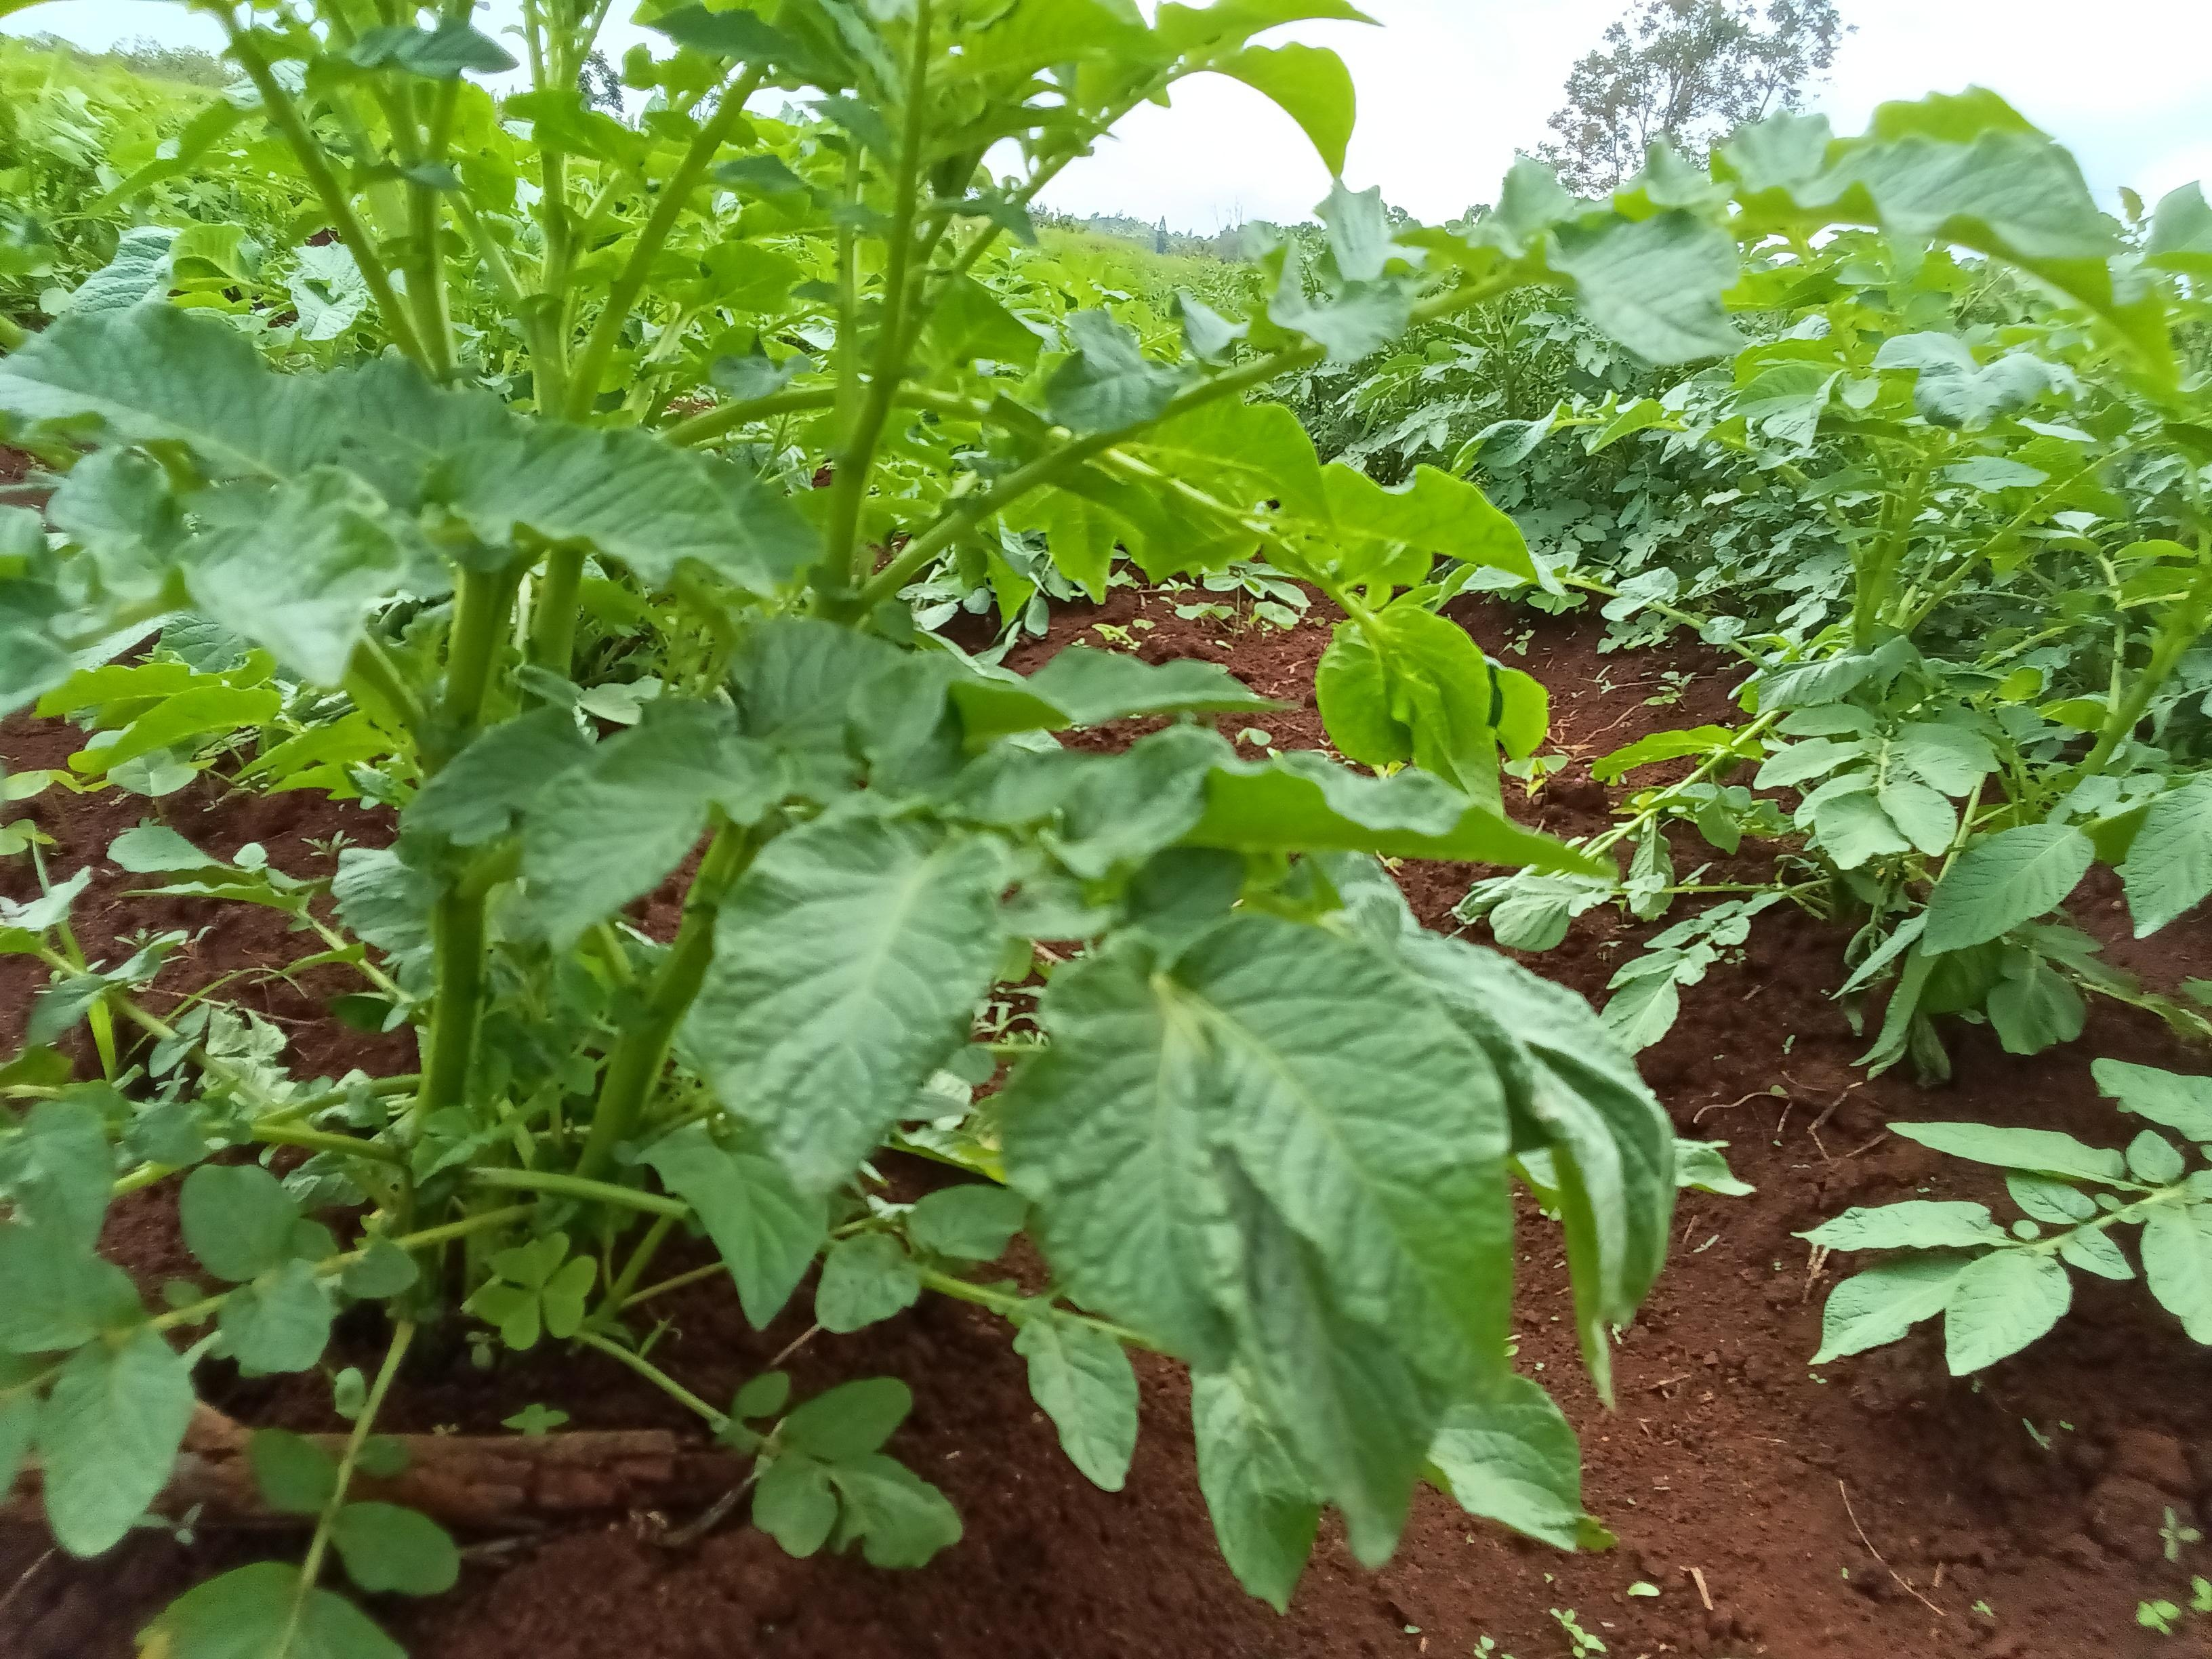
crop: potato
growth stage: vegetative
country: Kenya
